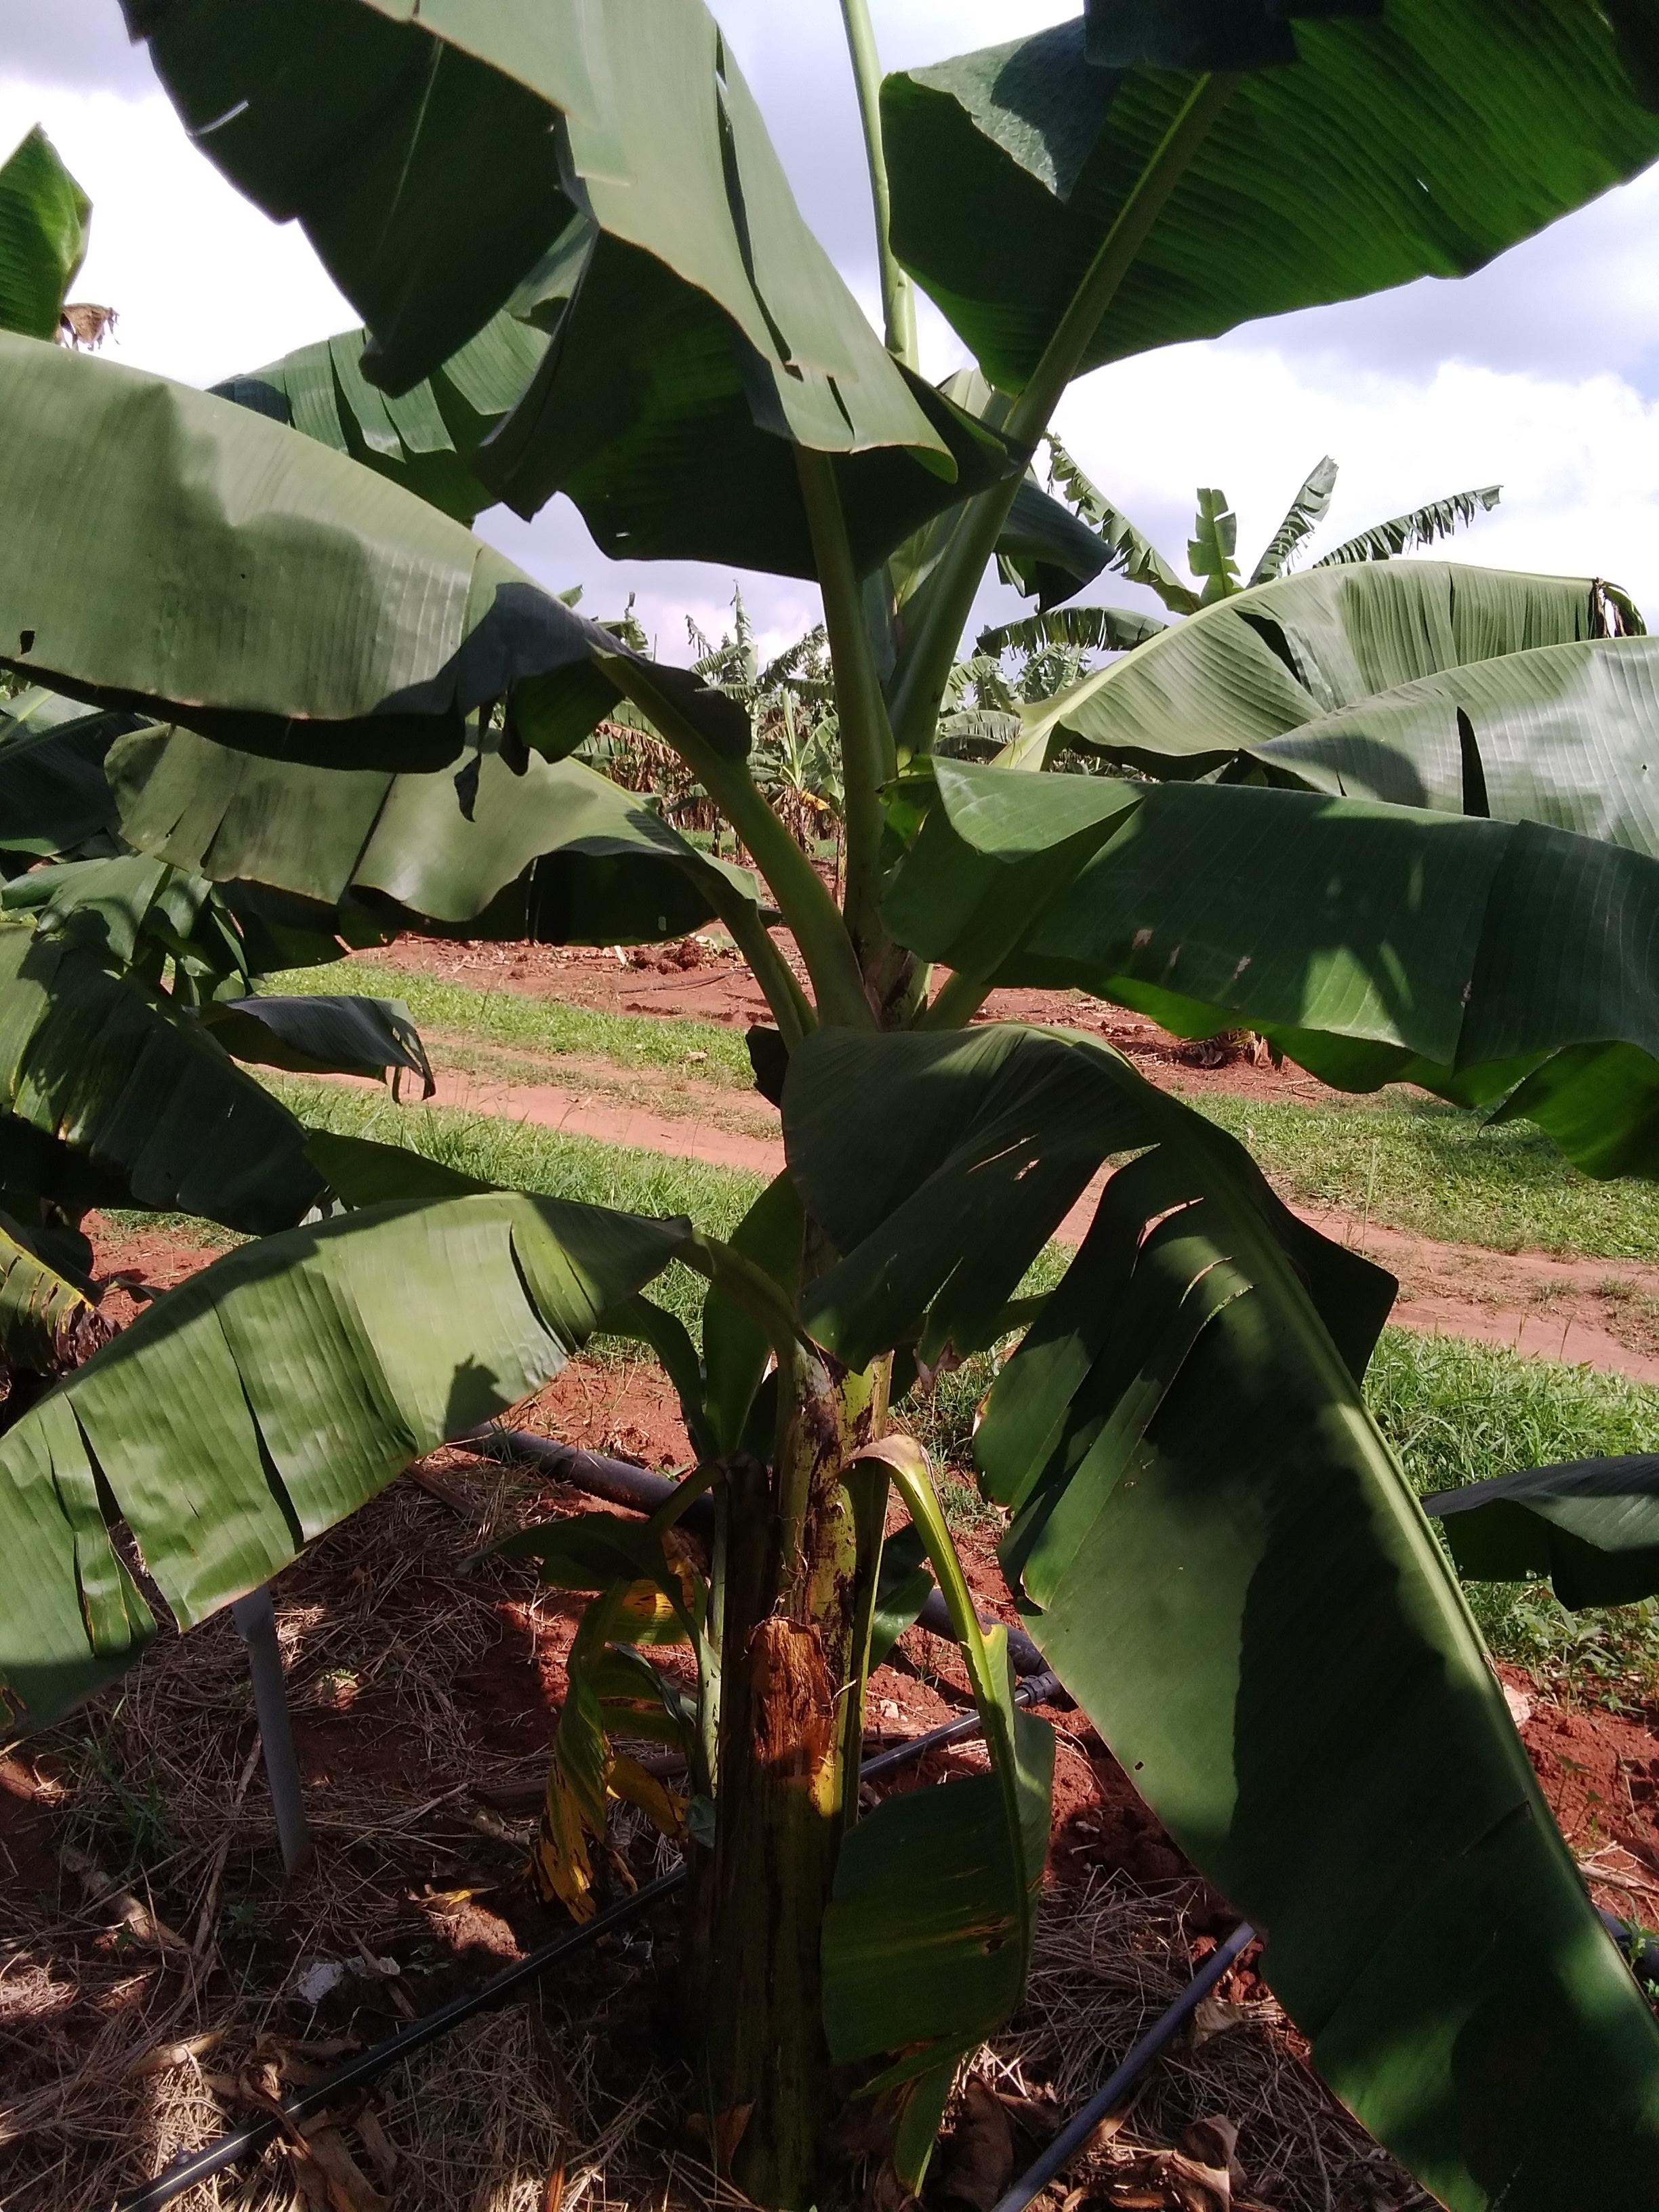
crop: banana
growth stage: vegetative
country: Tanzania
